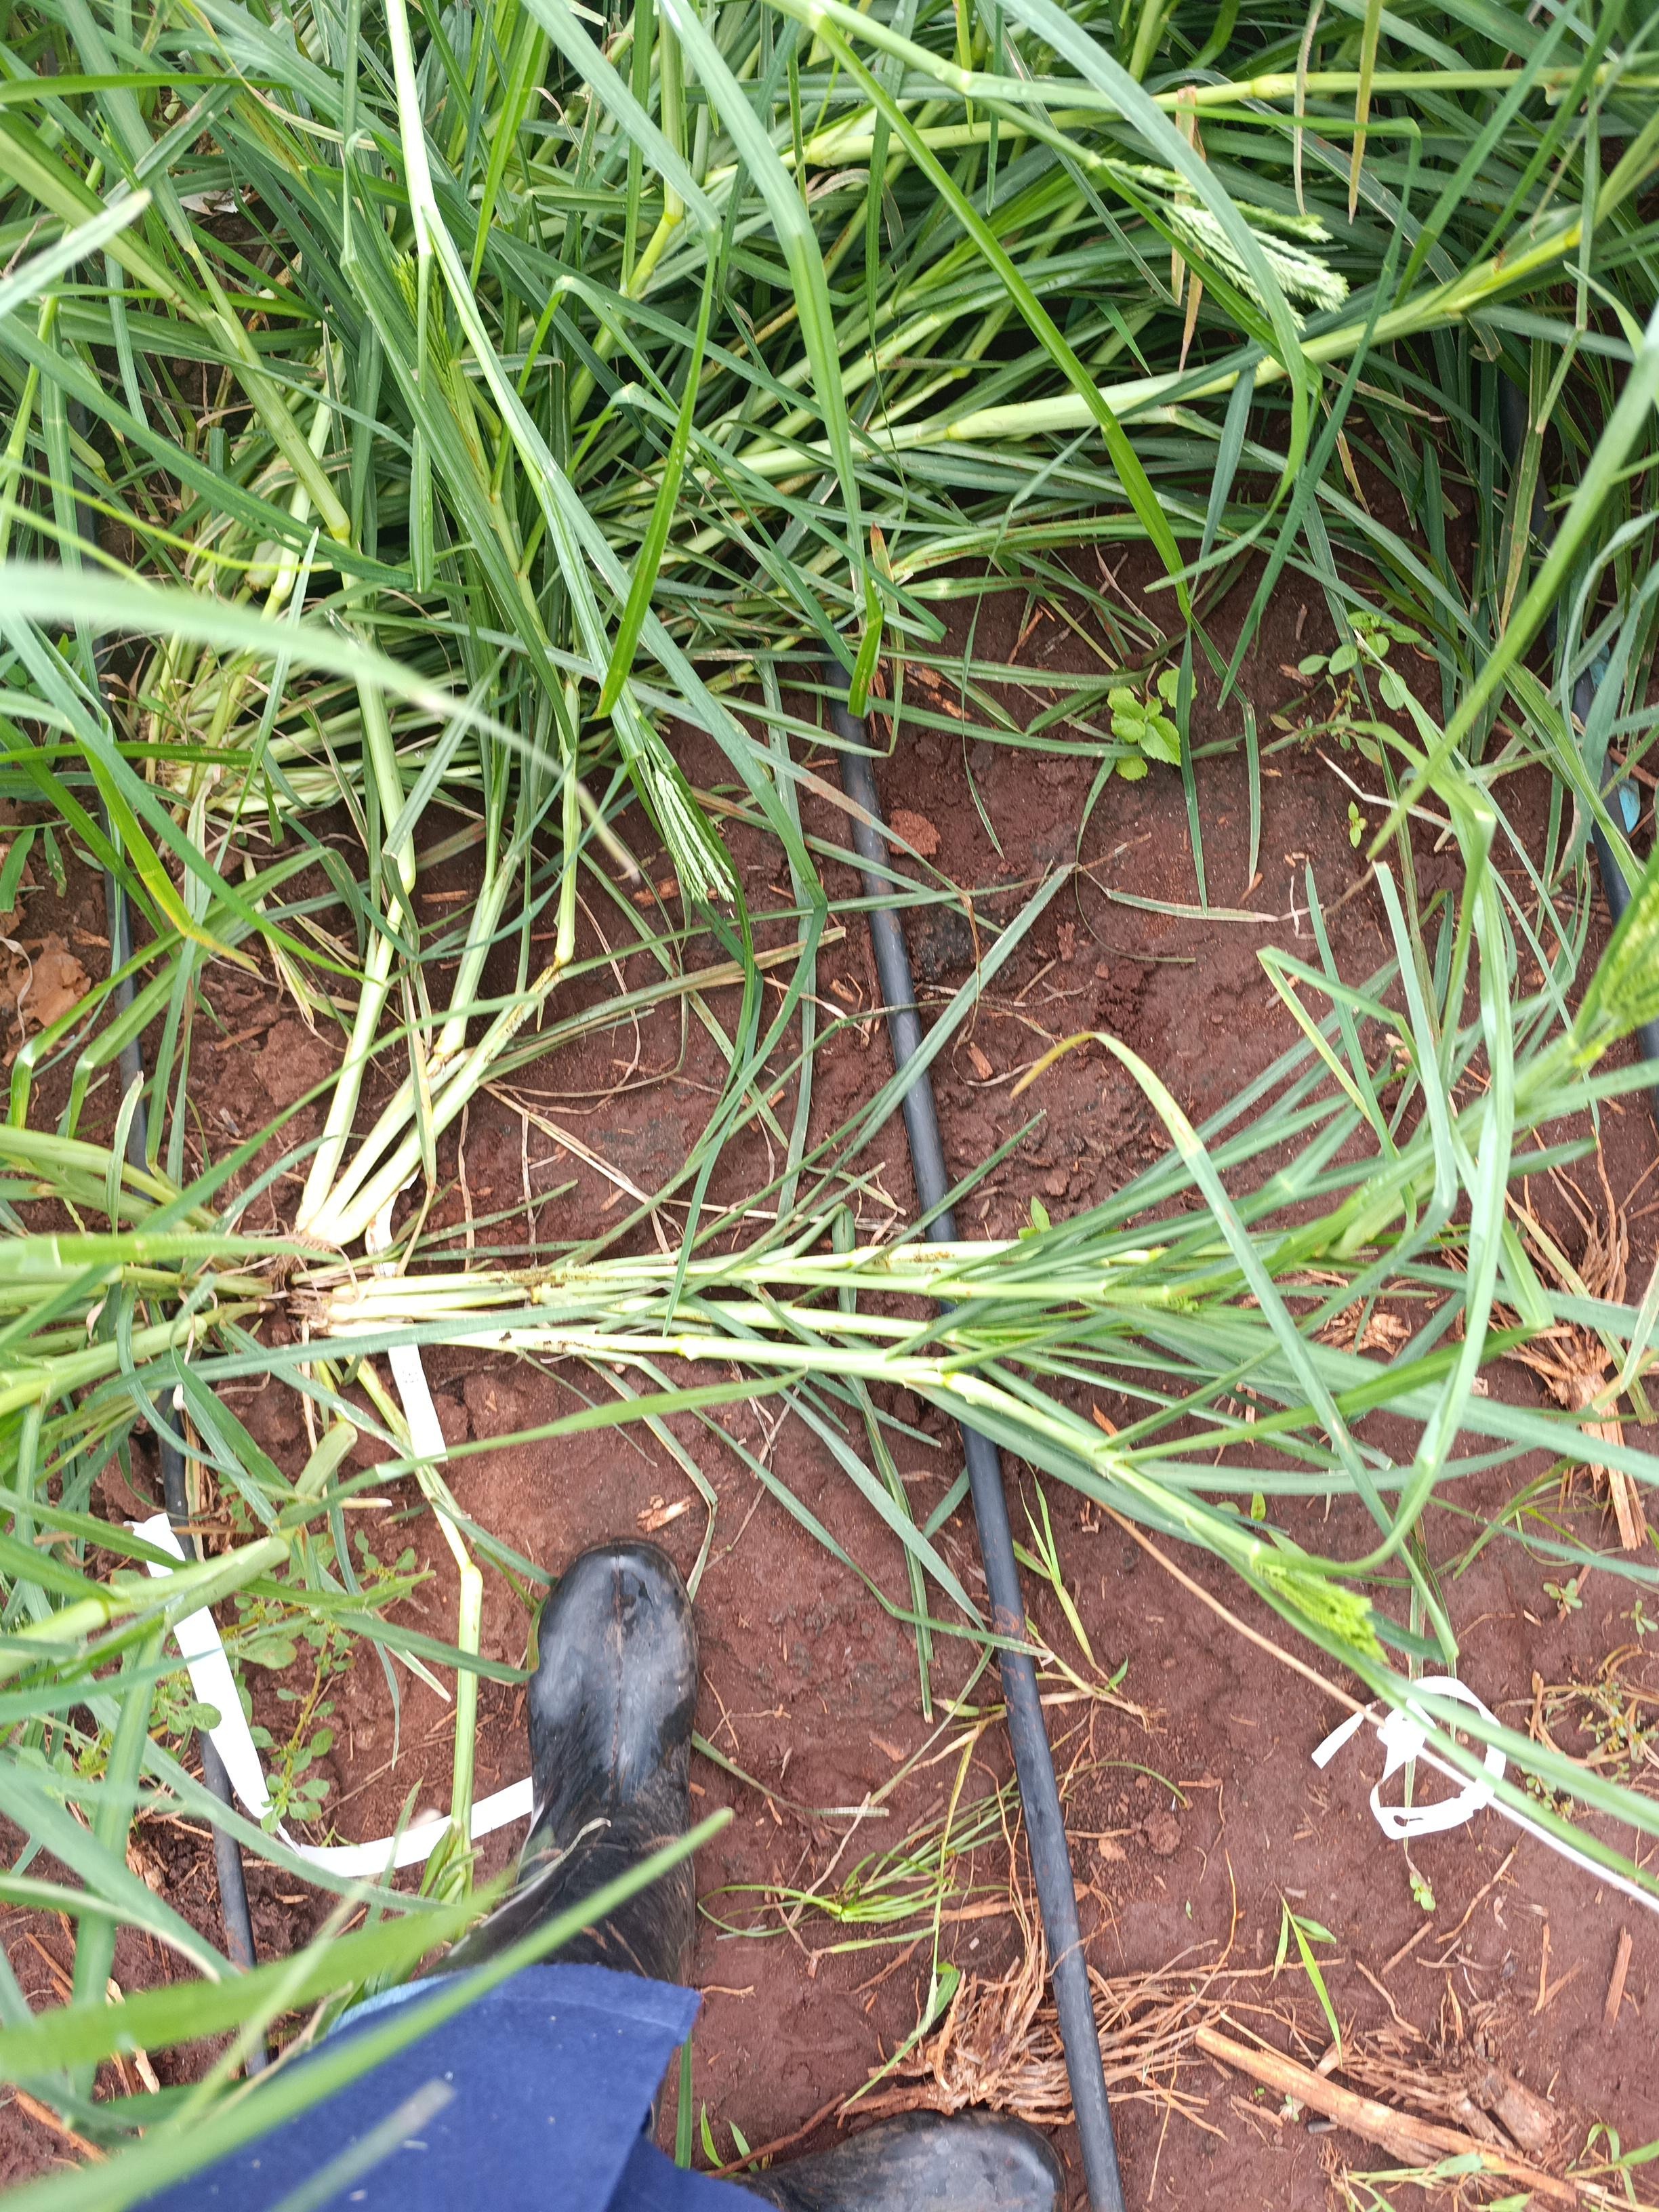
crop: finger millet
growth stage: flowering
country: Kenya
